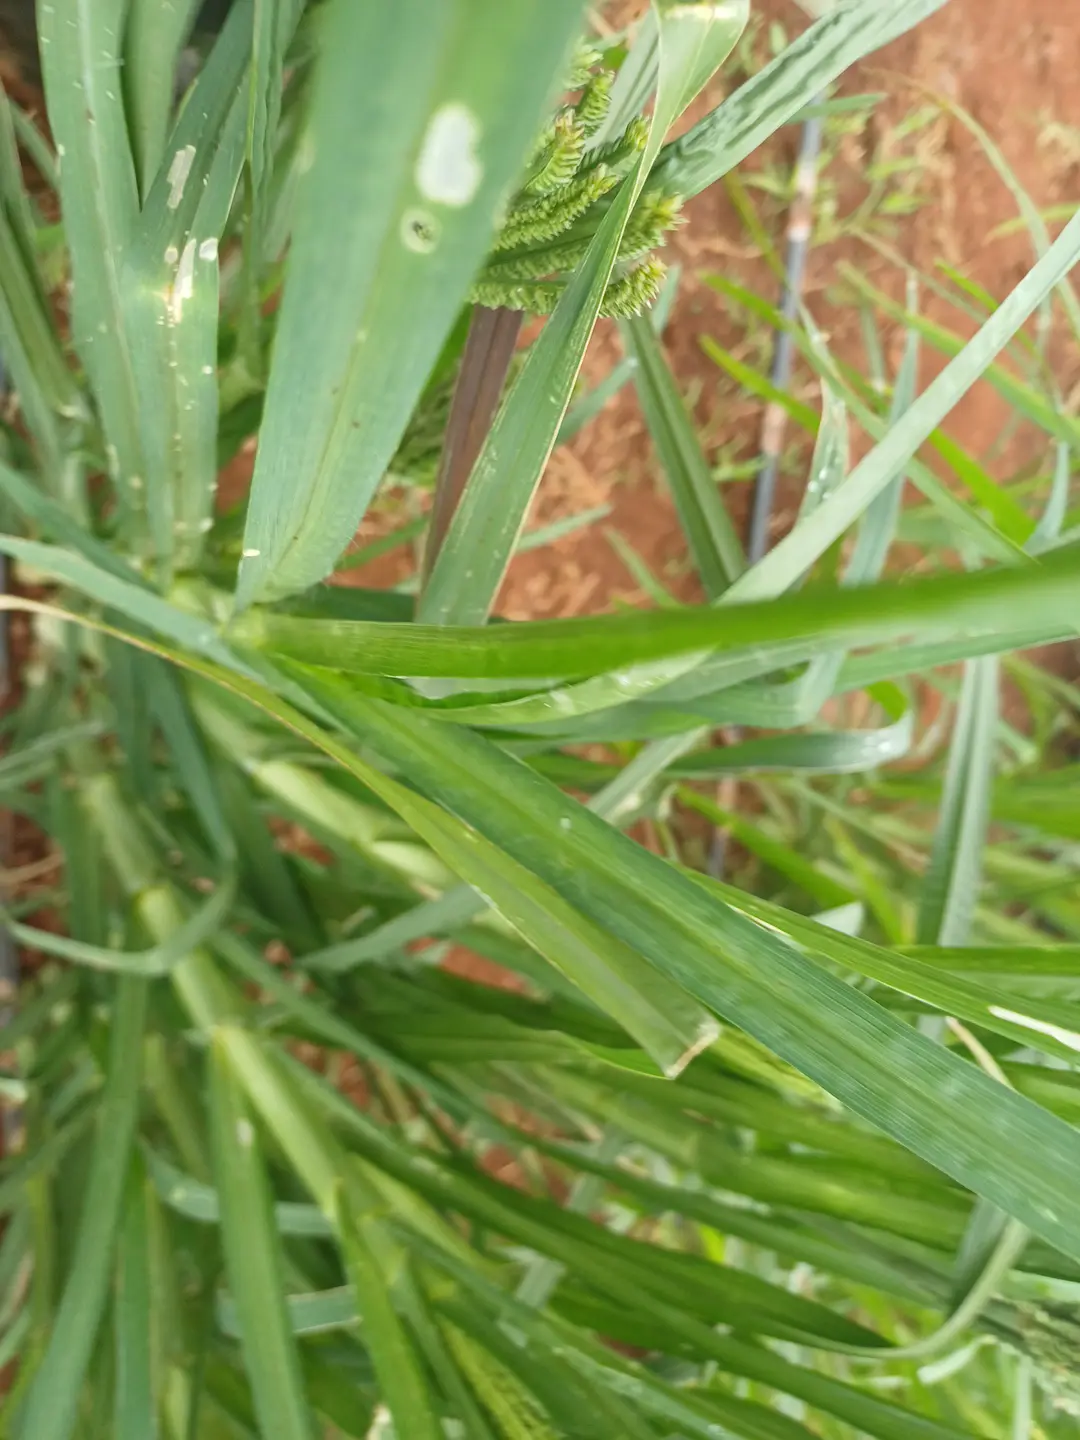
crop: finger millet
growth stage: flowering
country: Kenya
